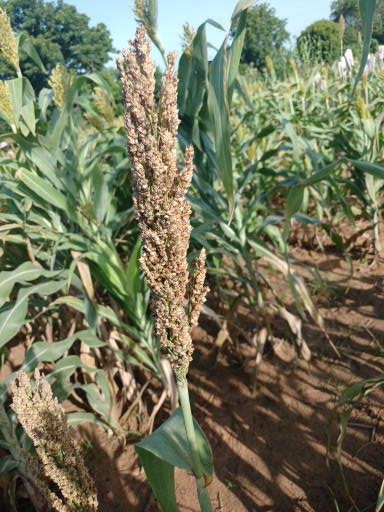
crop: sorghum
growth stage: maturity
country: Senegal
